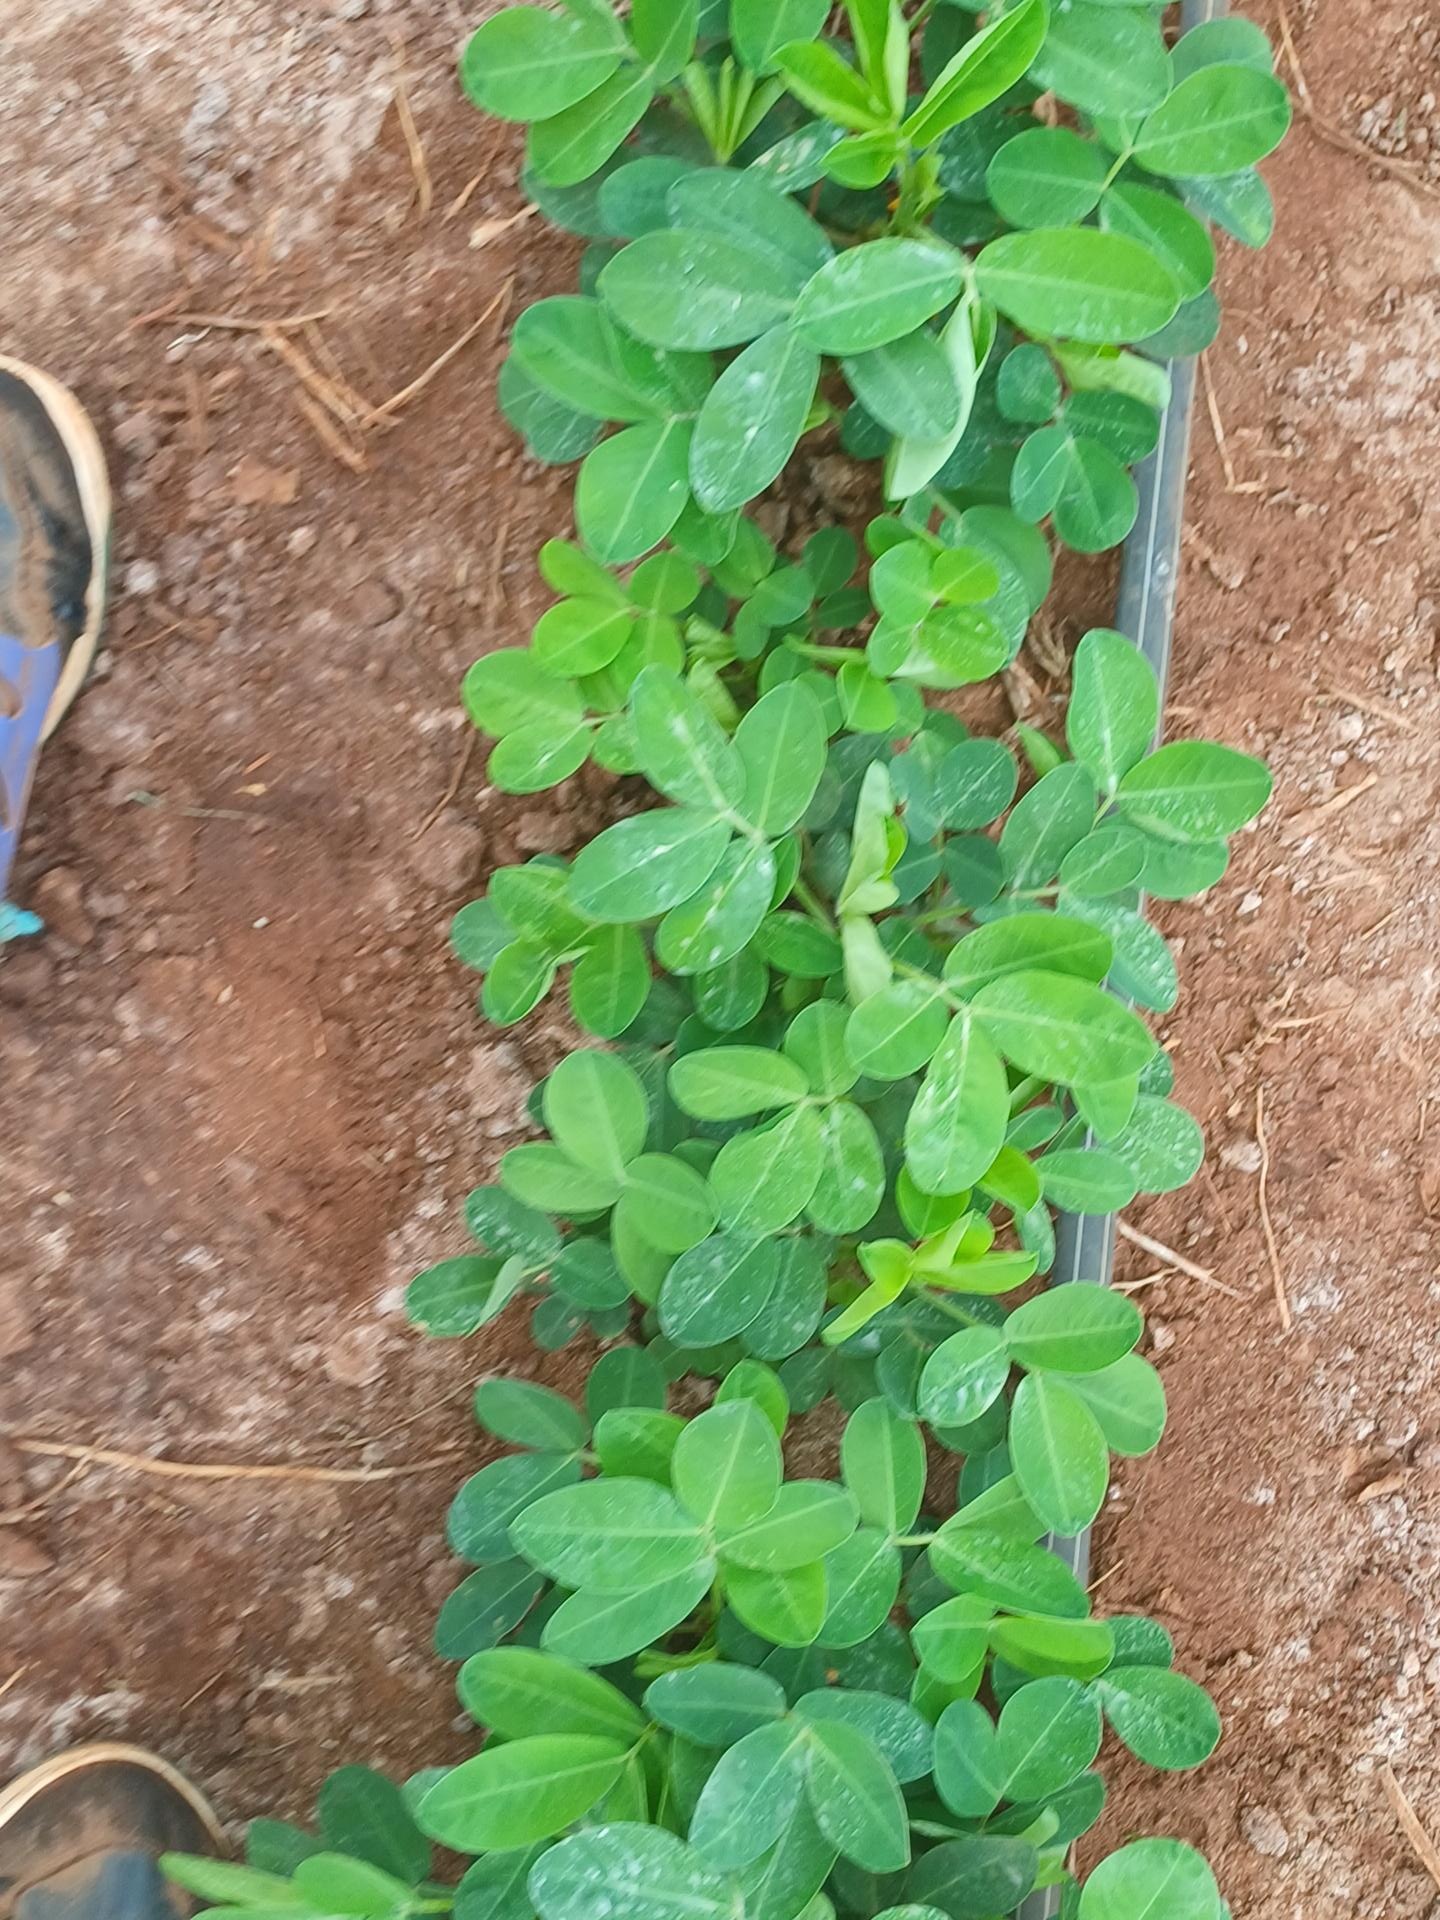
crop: groundnut
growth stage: vegetative
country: Kenya
